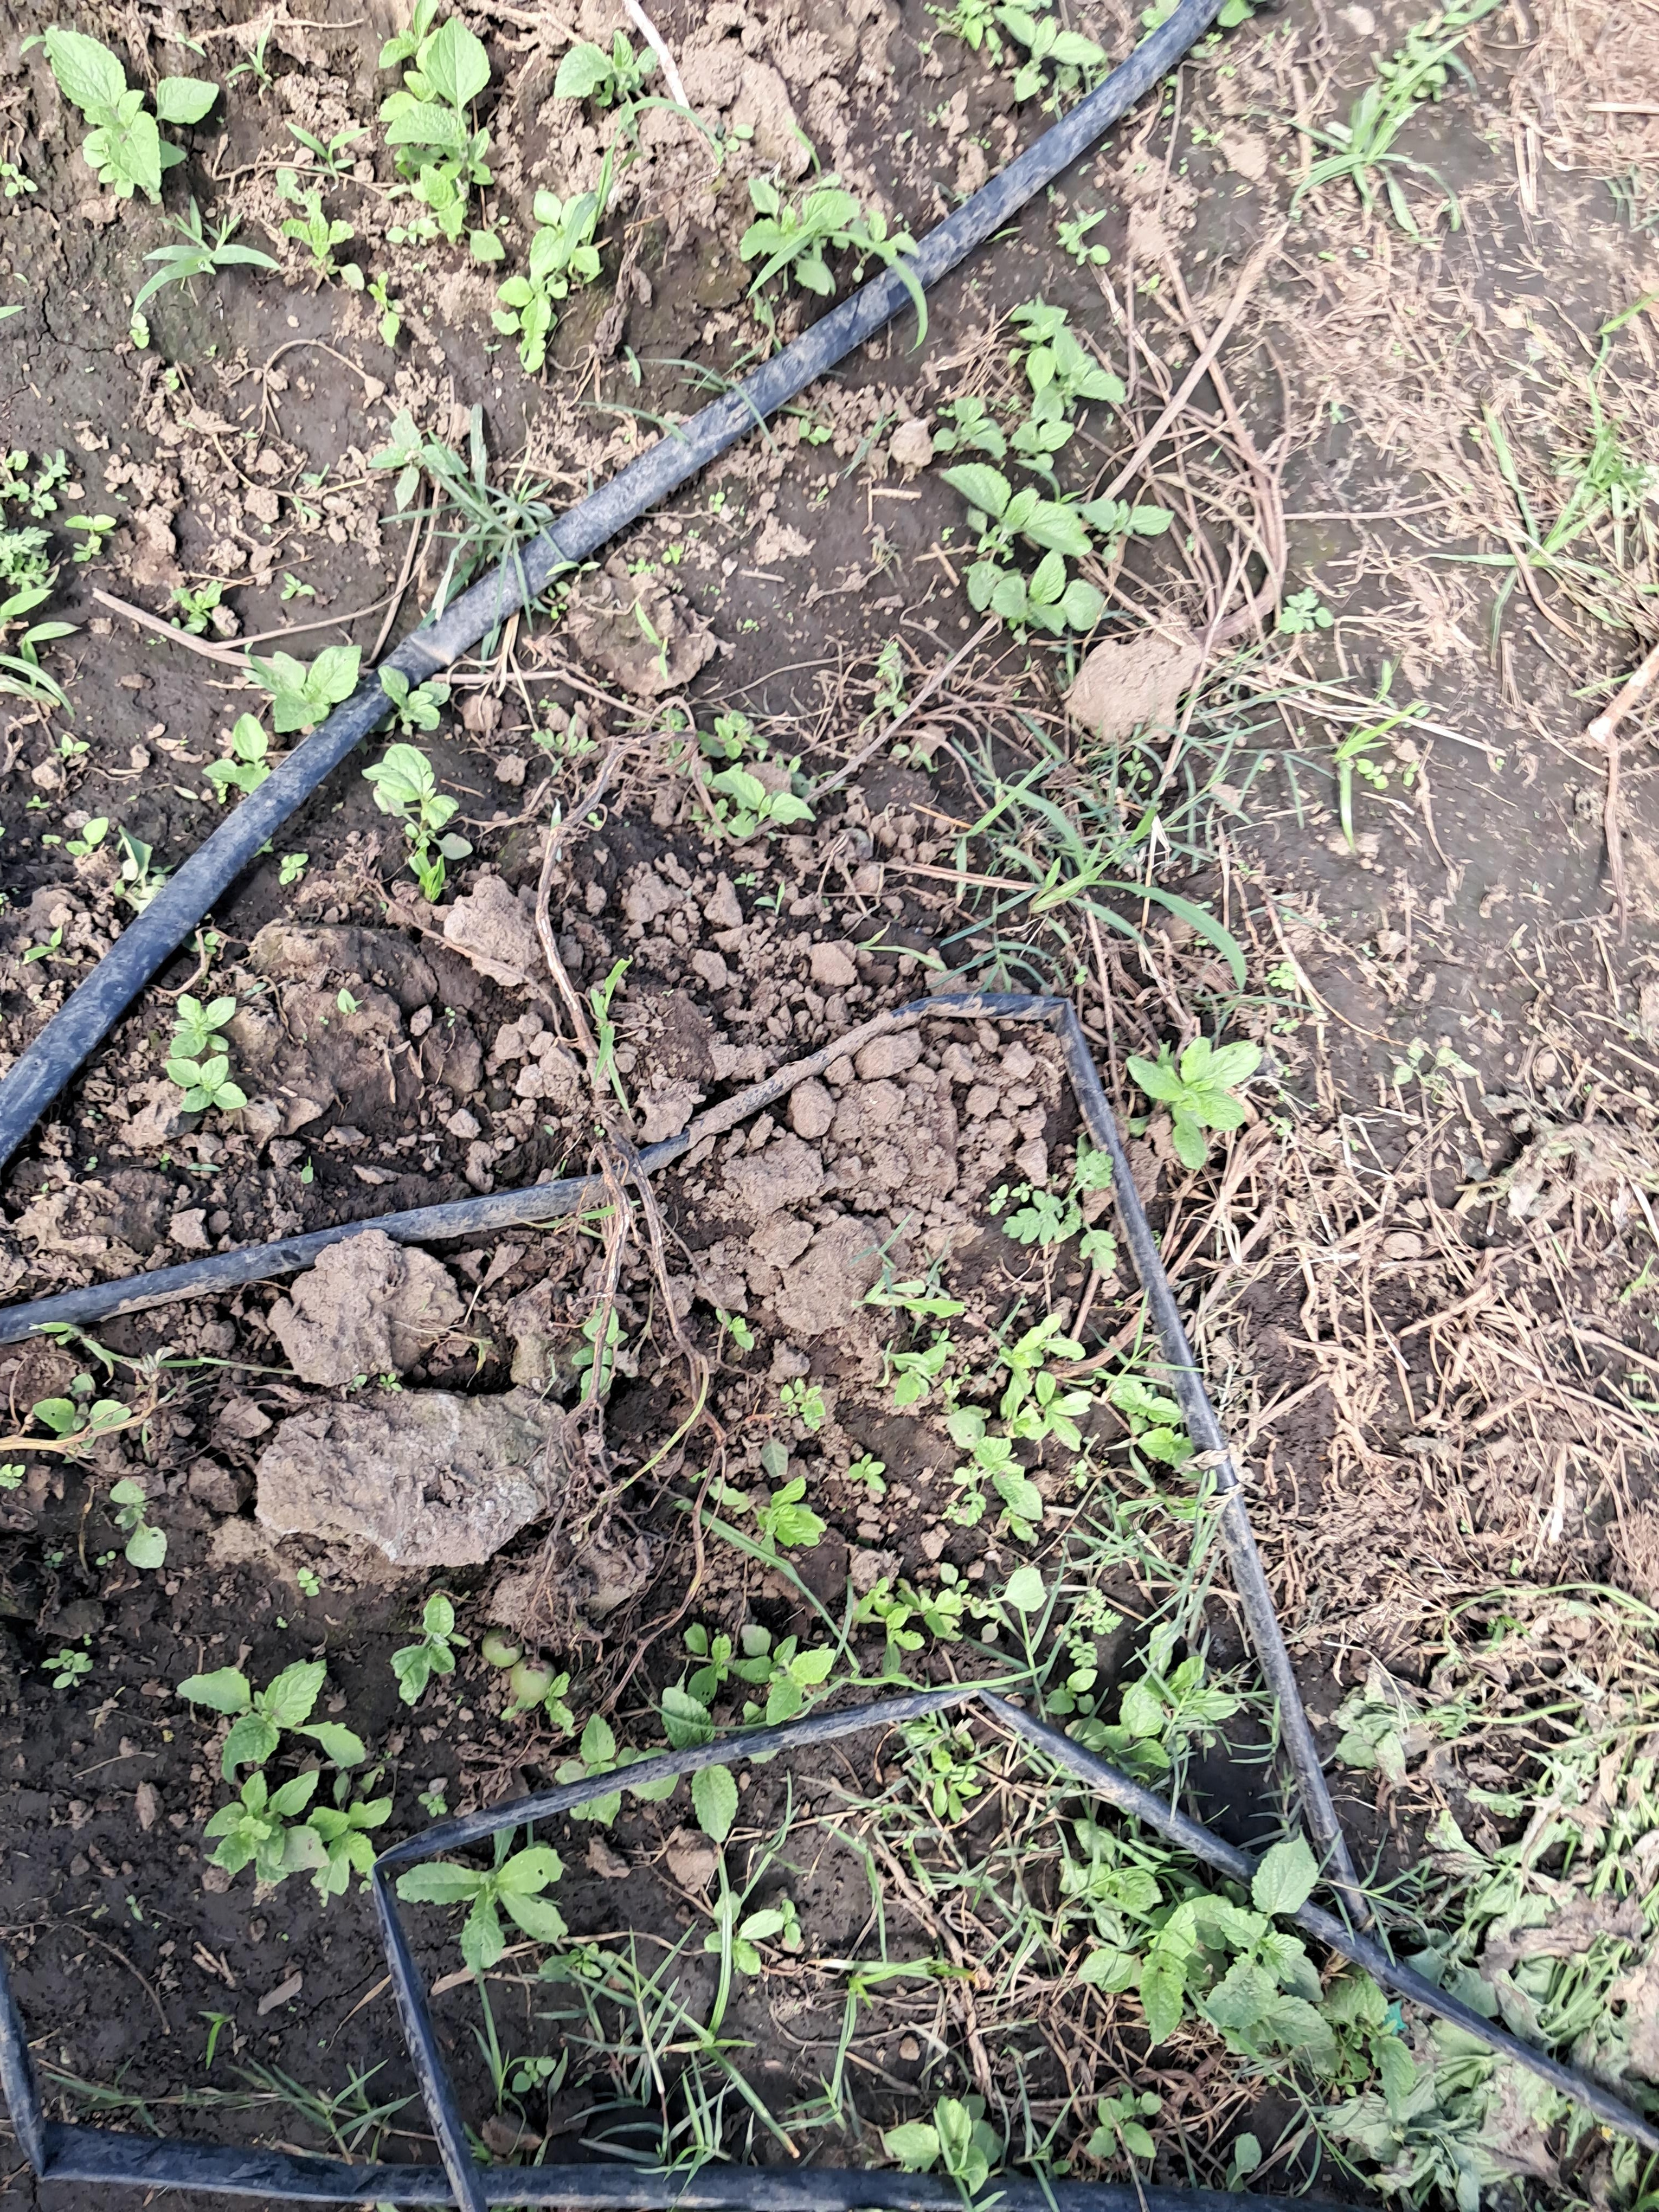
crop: potato
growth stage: flowering
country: Tanzania
